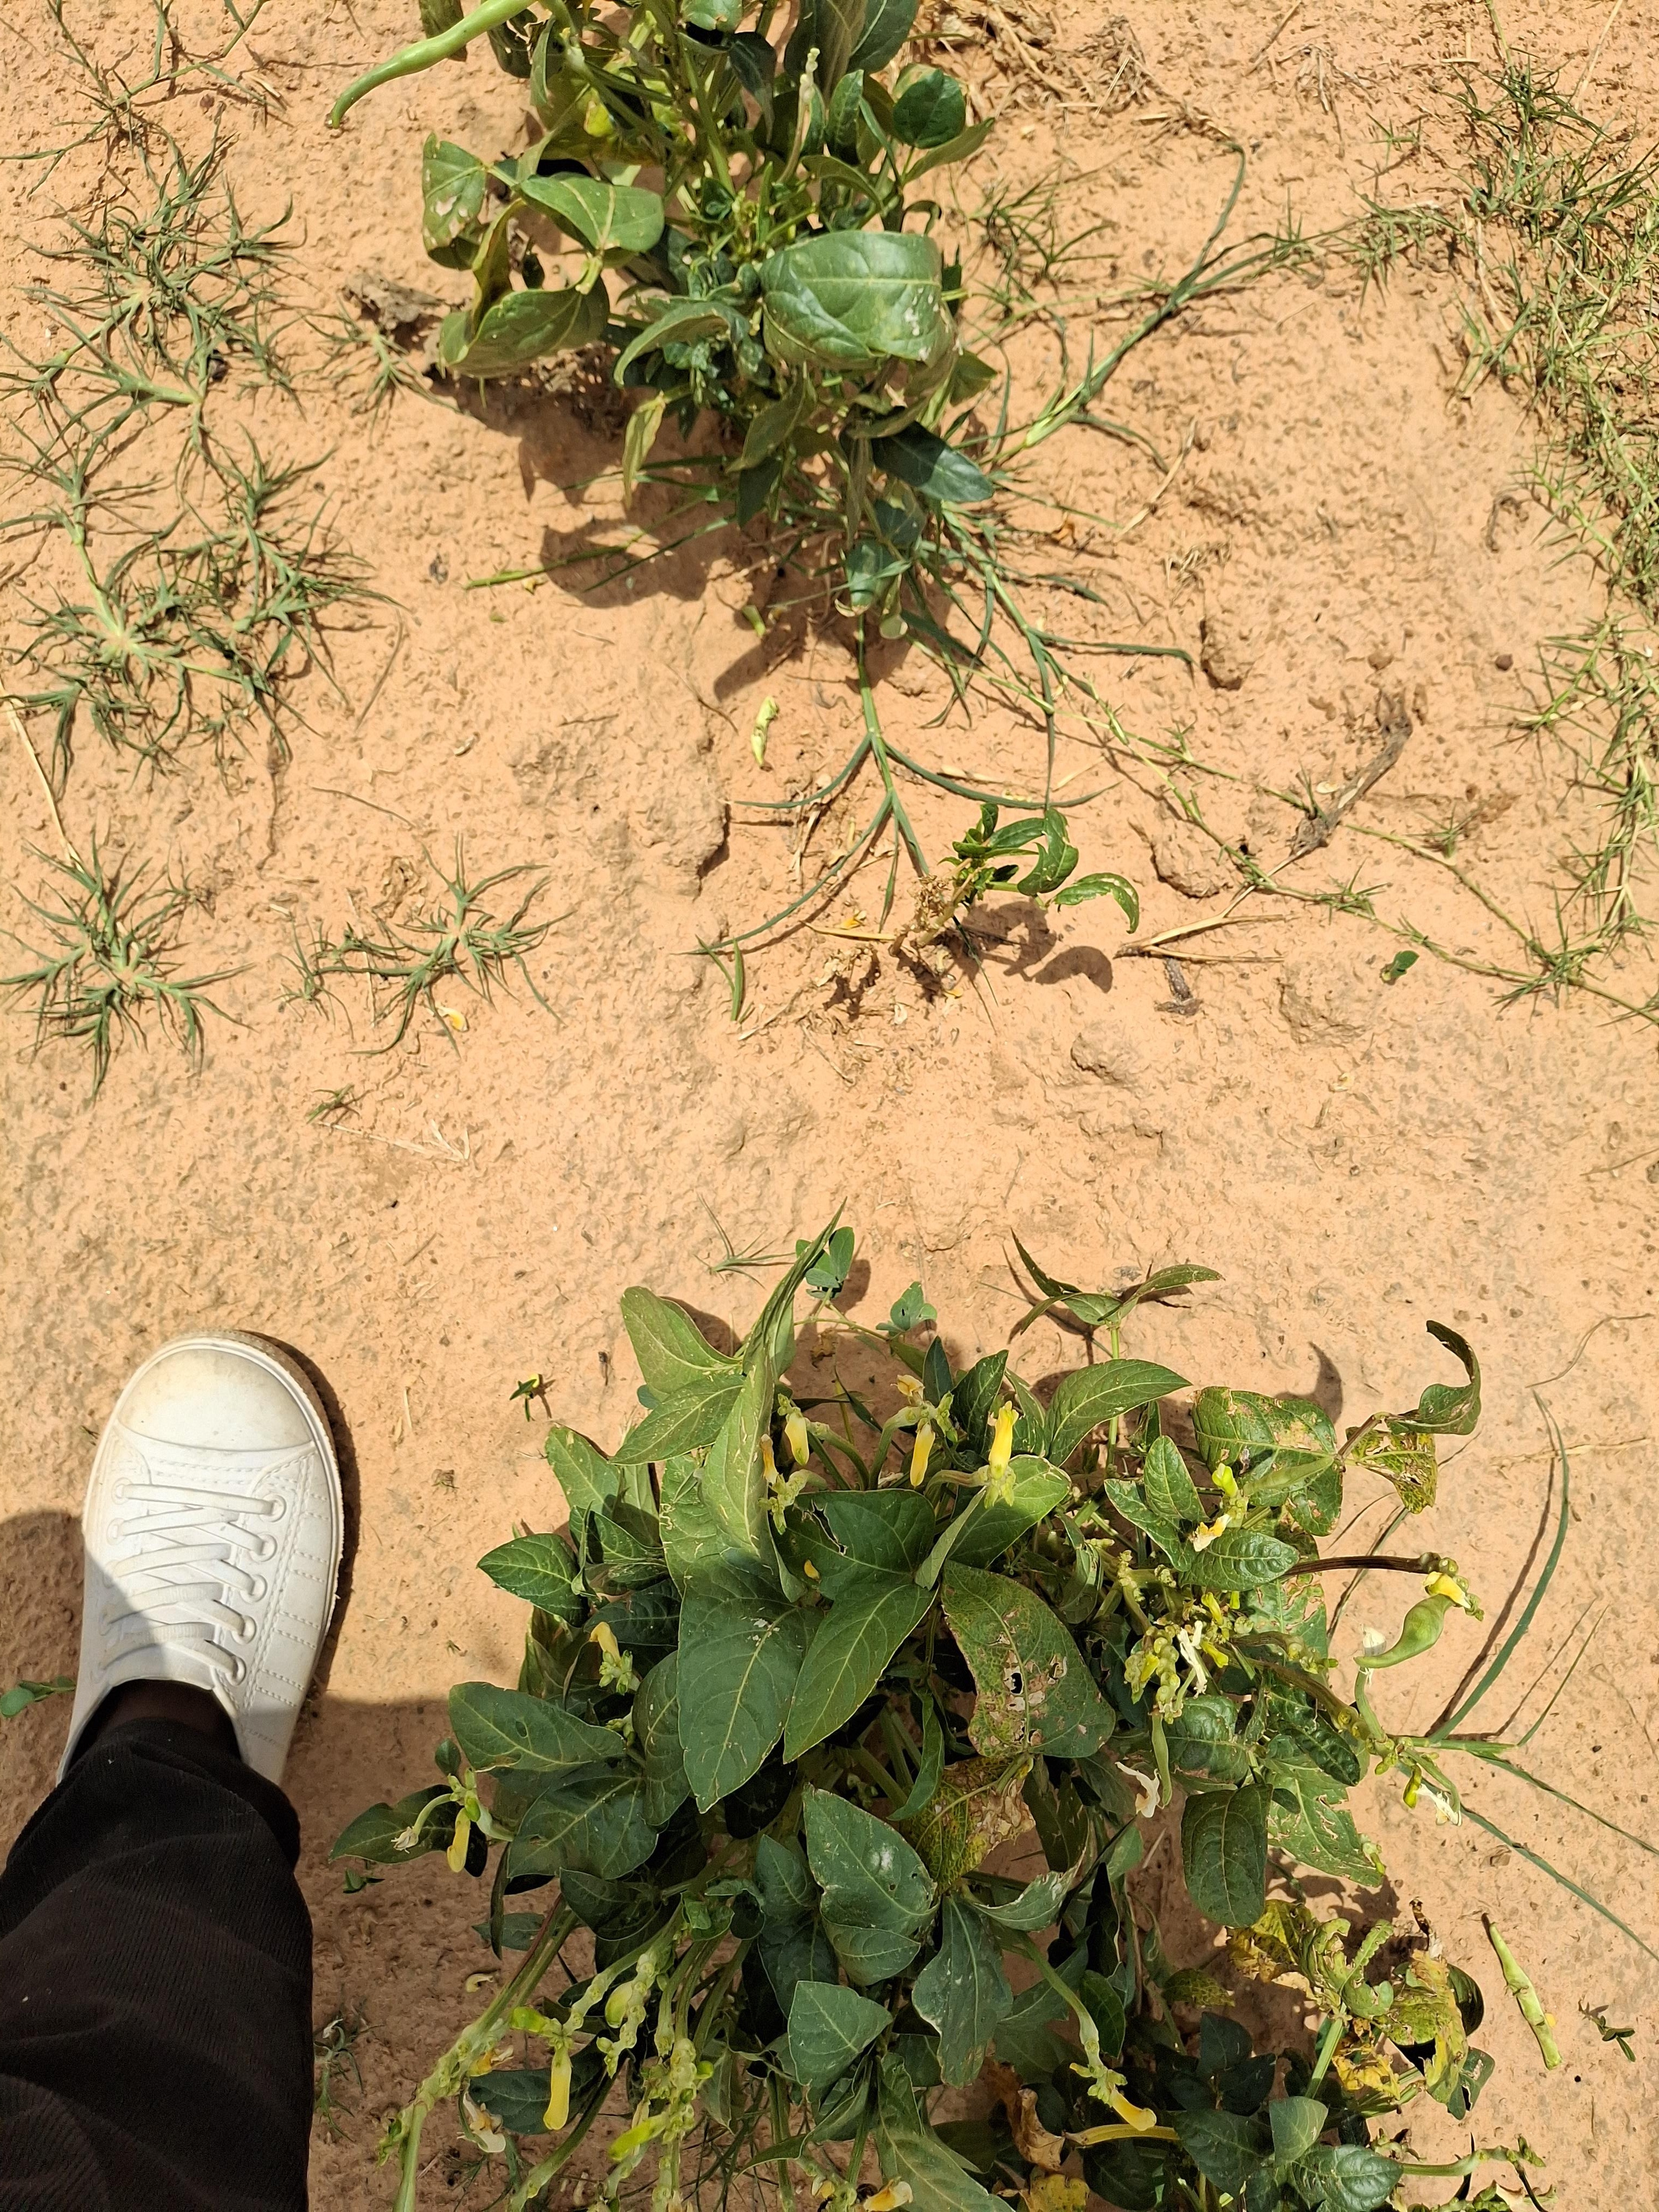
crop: cowpea
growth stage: harvest maturity
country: Nigeria
